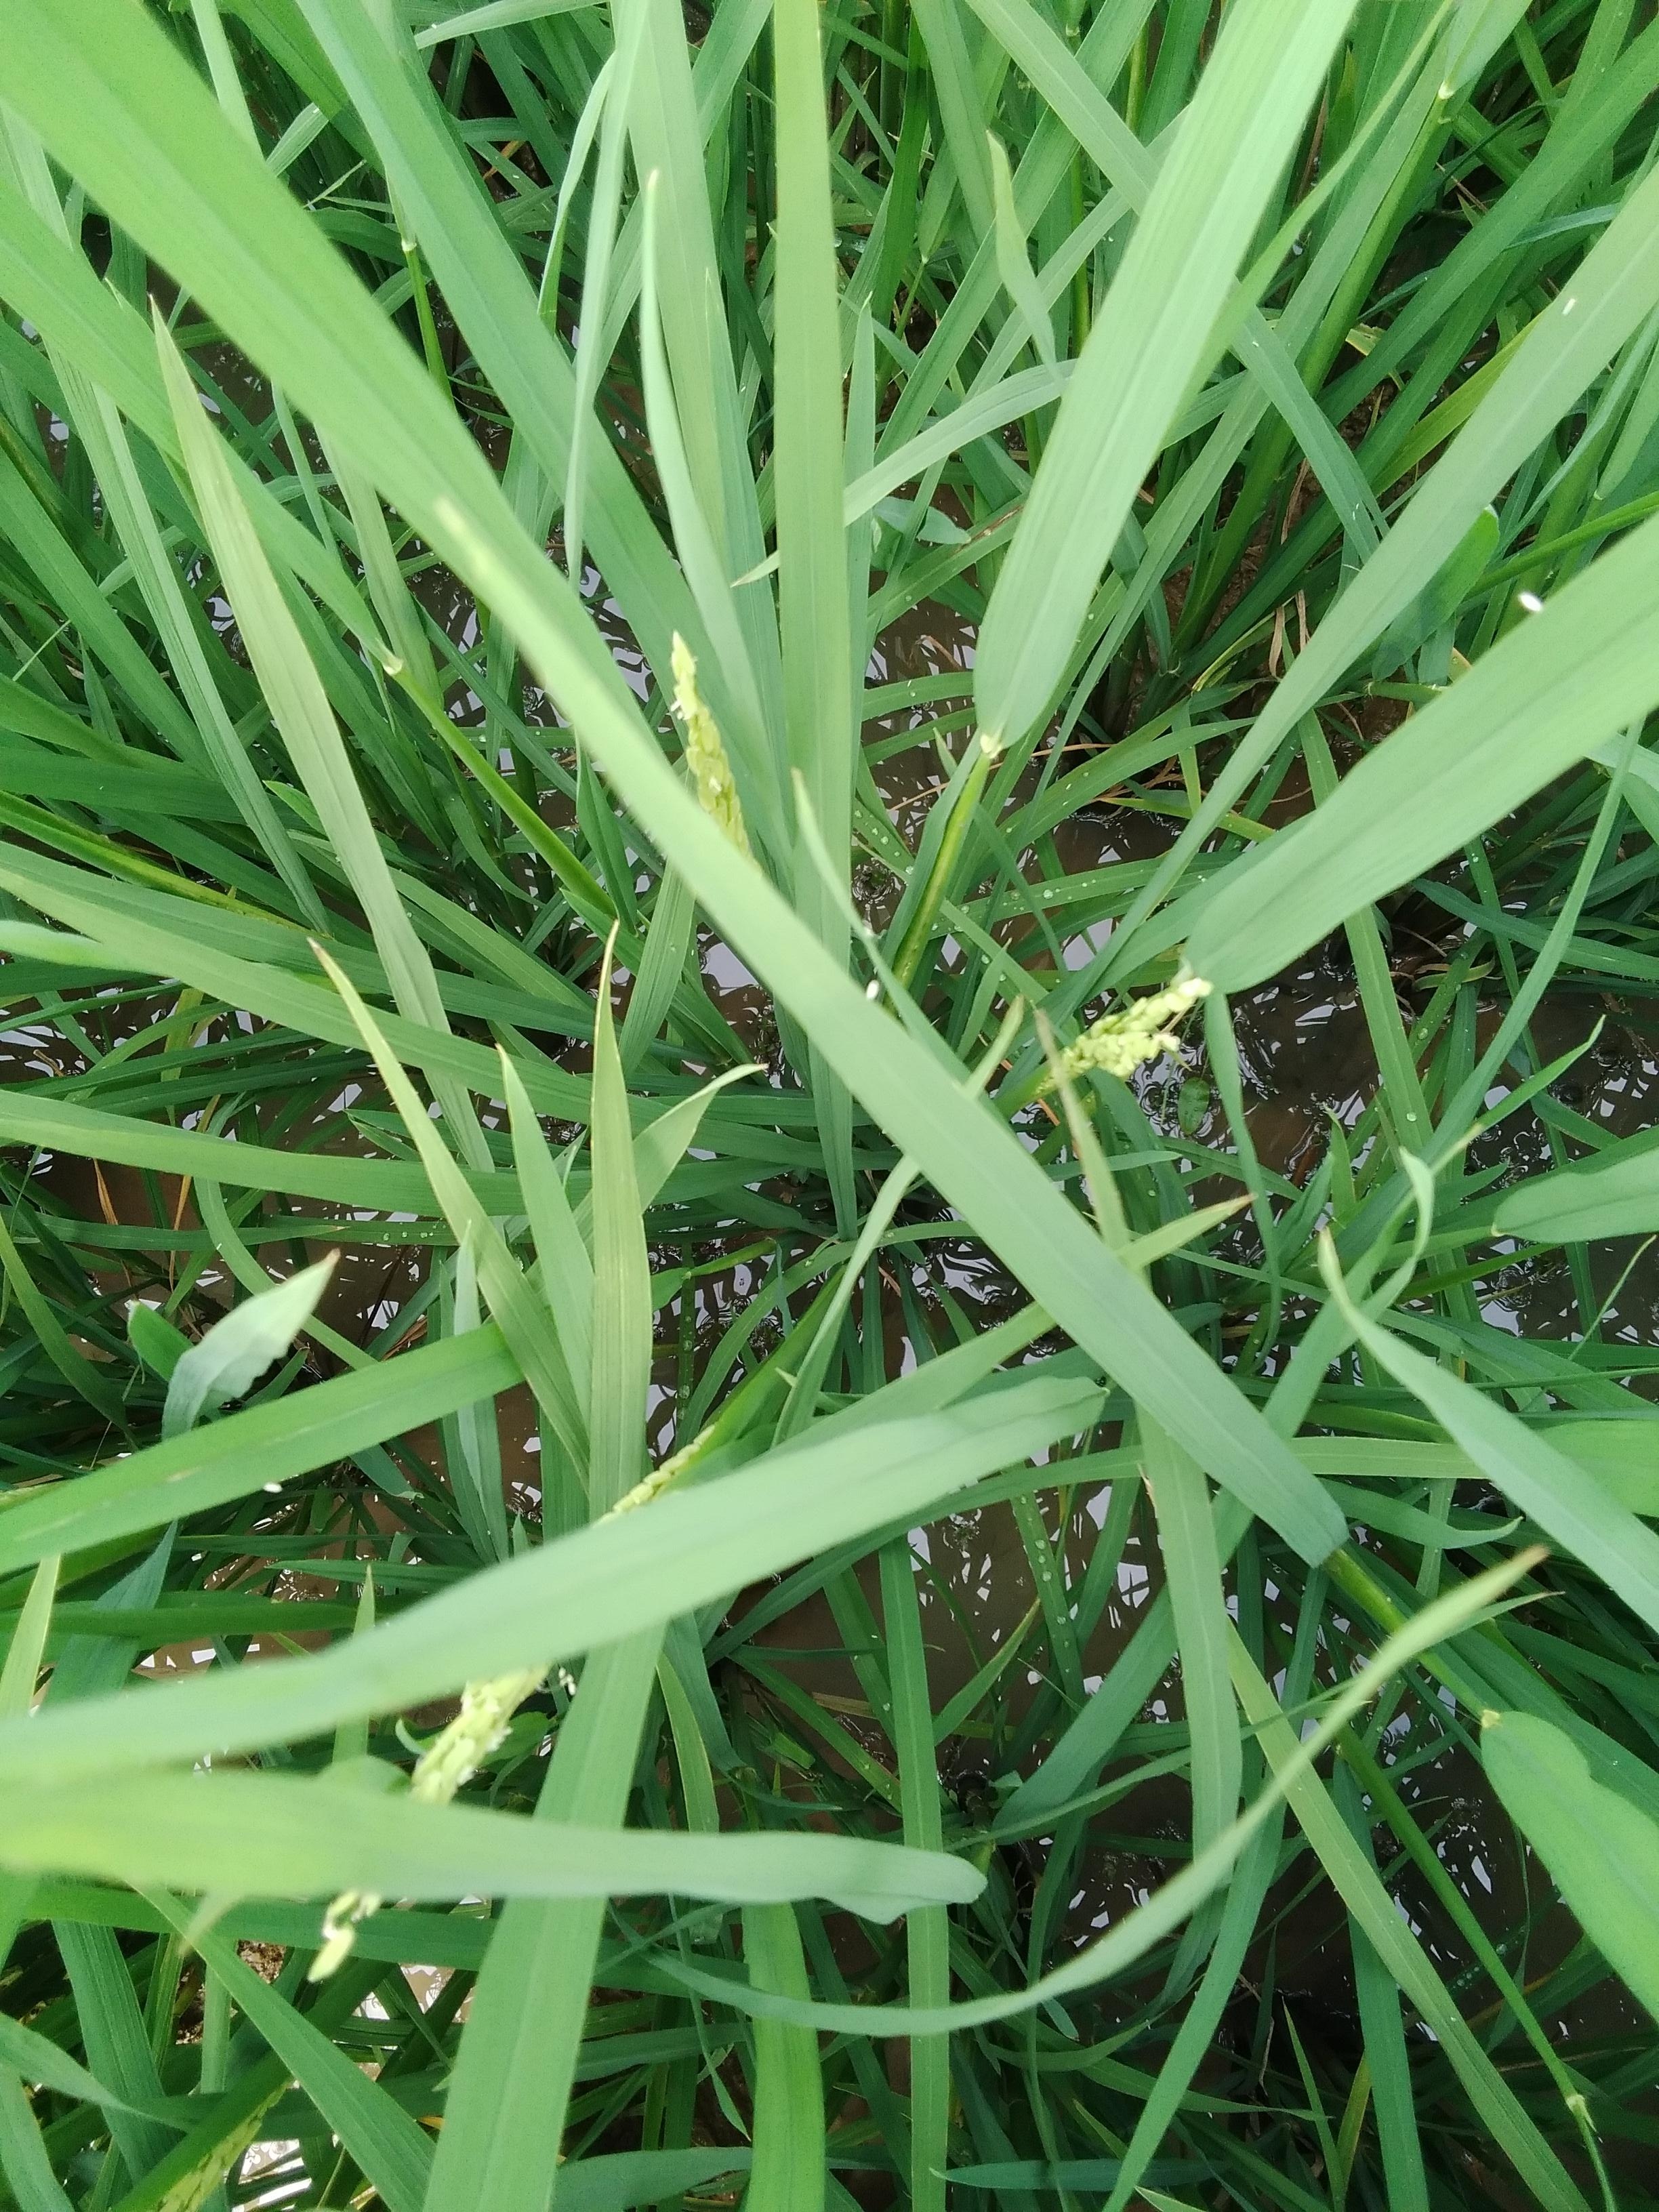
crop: rice
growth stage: heading
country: Nigeria
